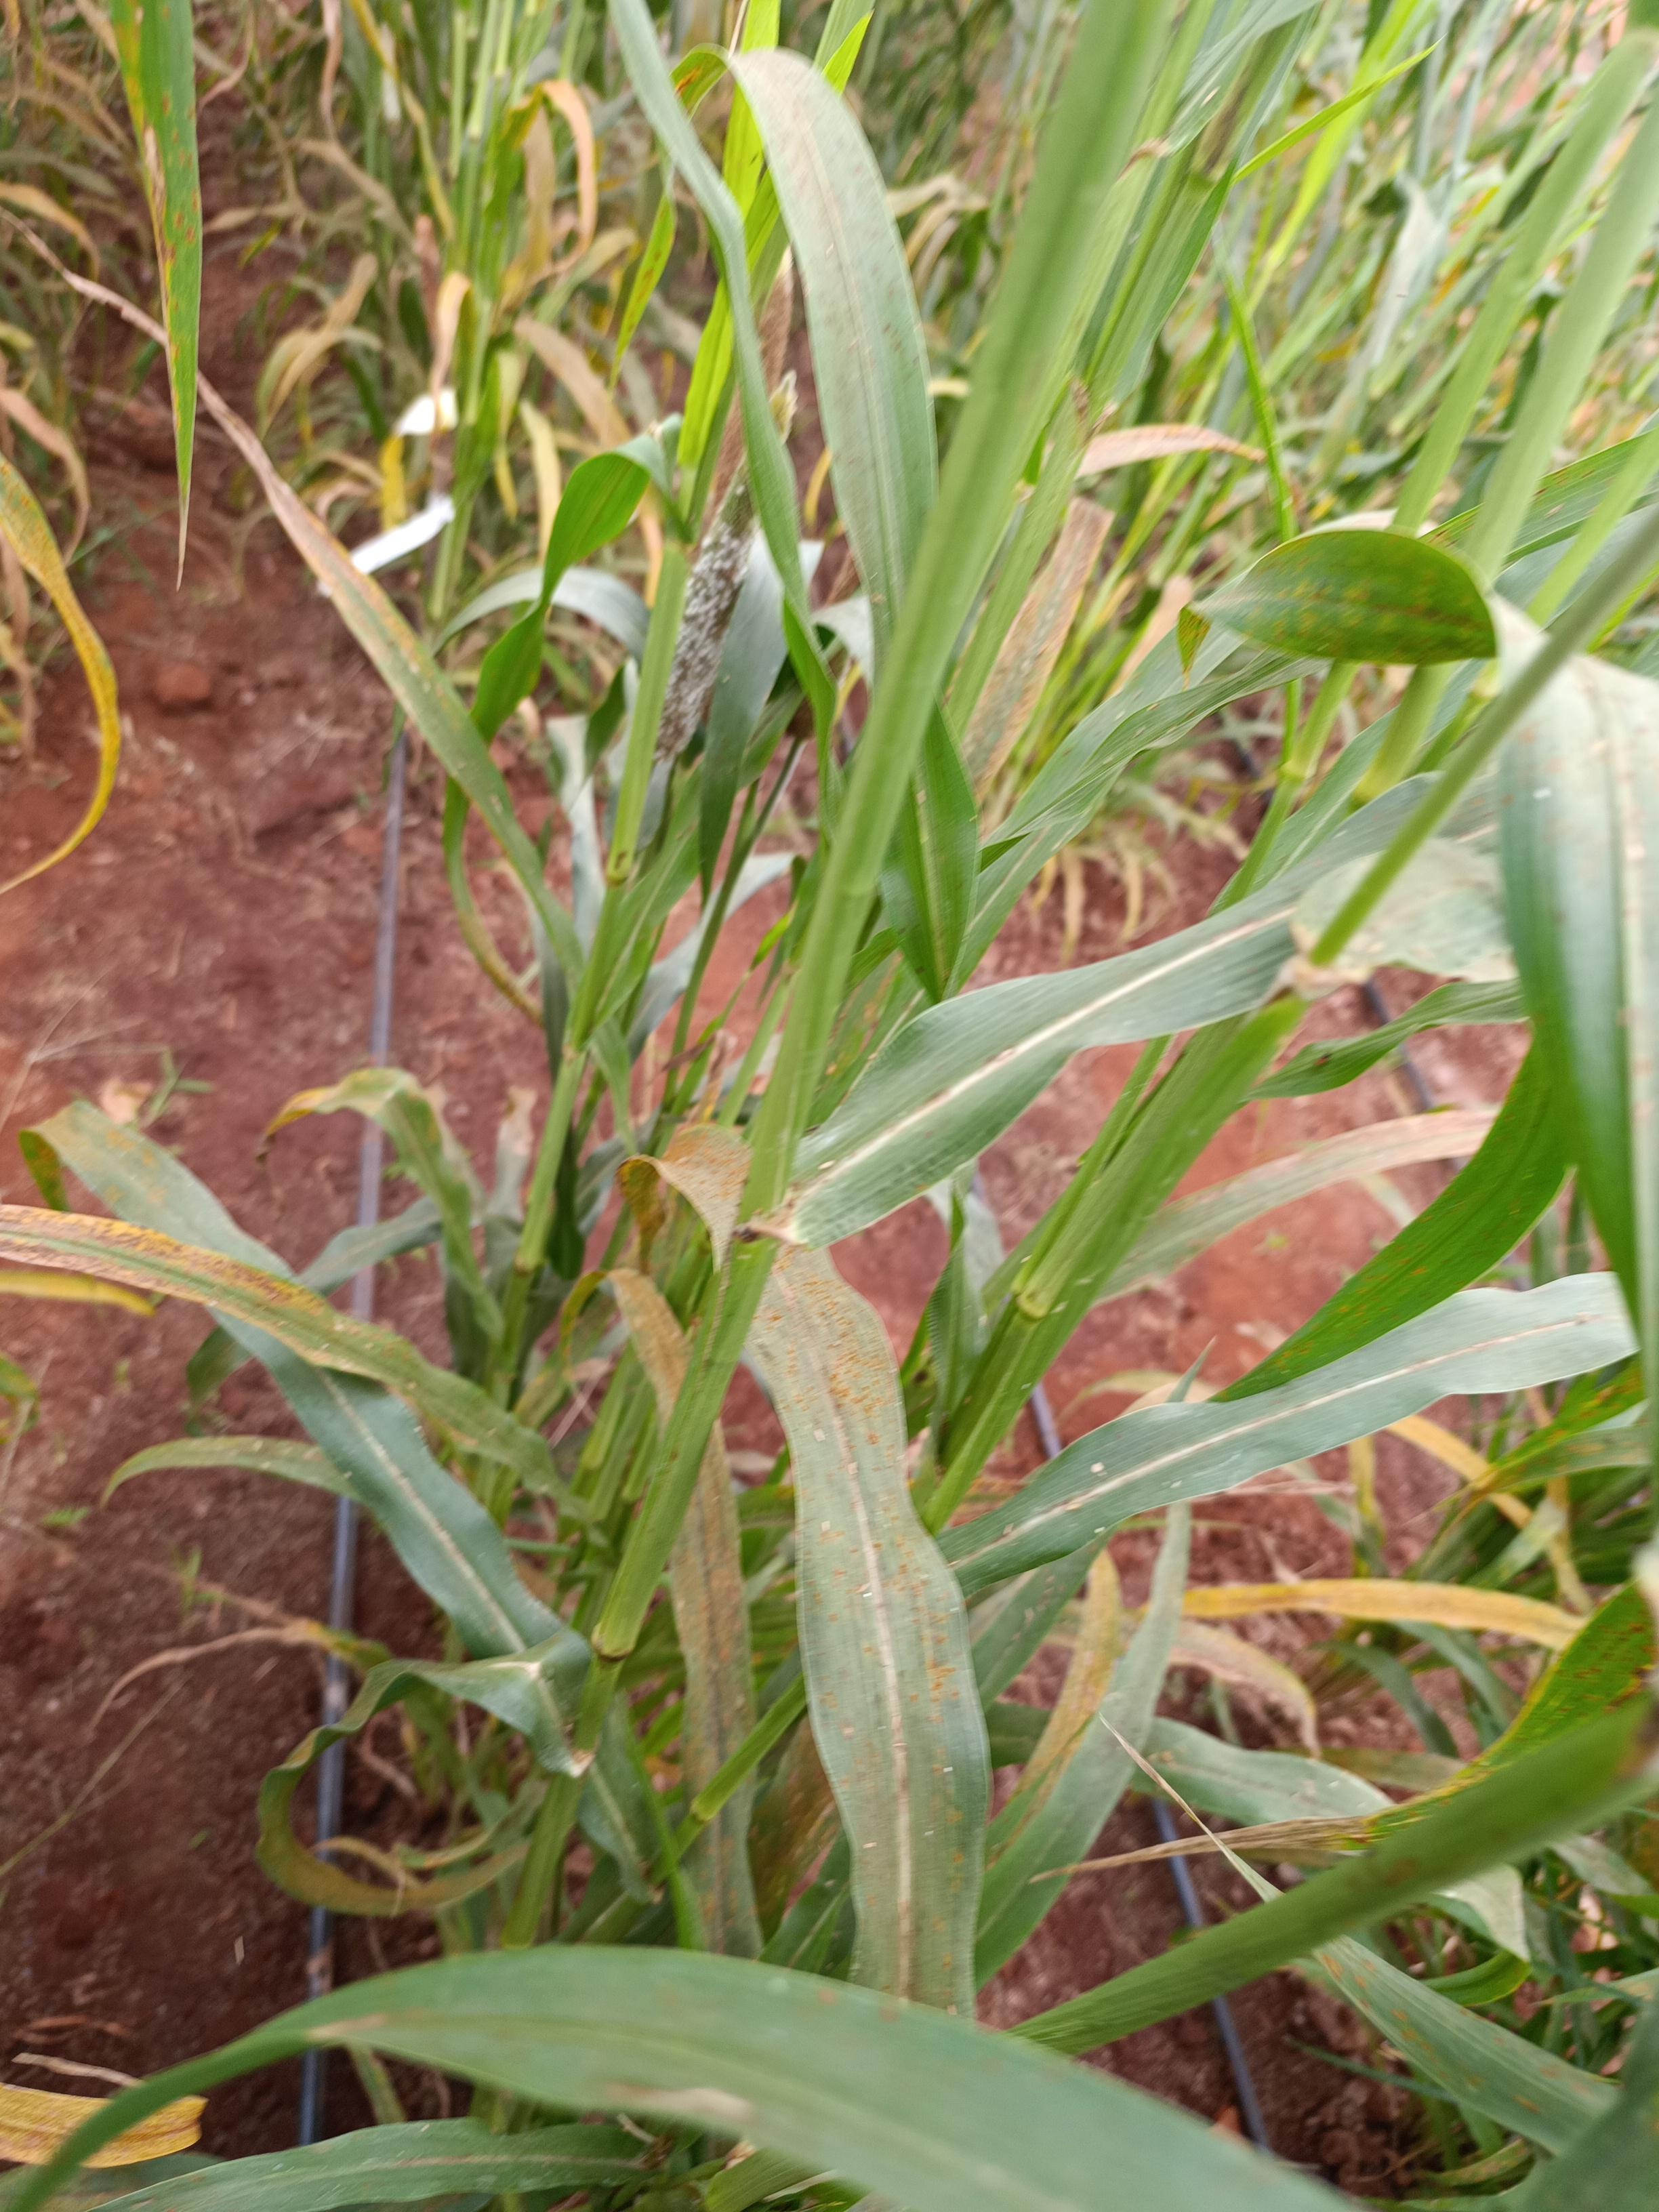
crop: pearl millet
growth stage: filling grain
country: Kenya
